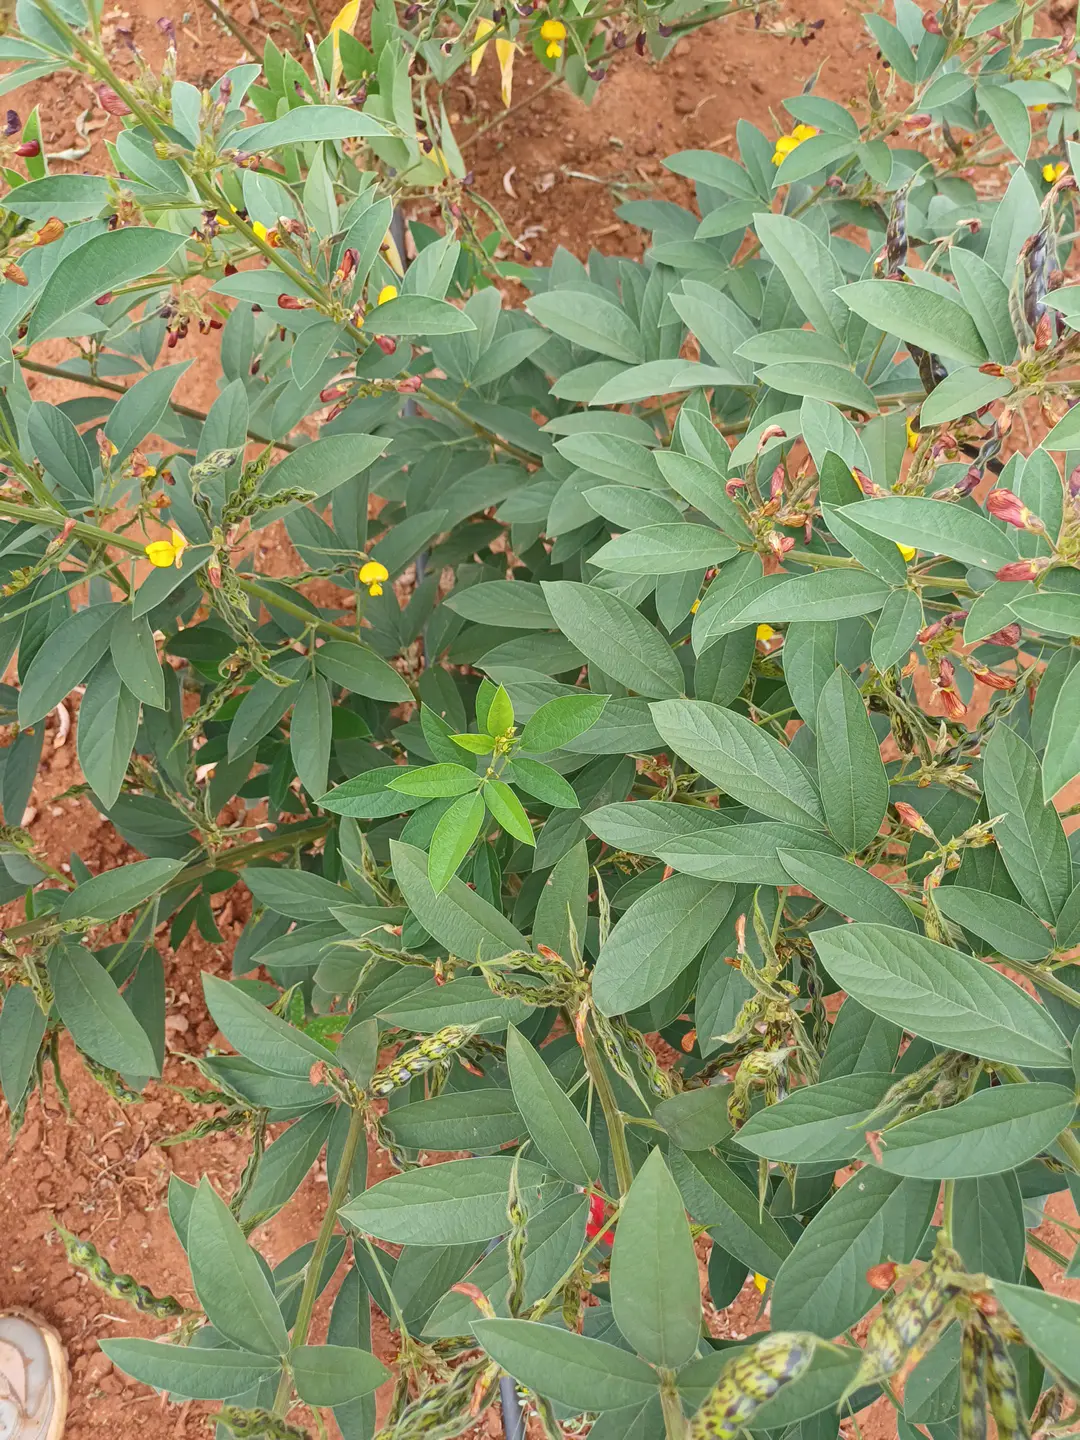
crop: pigeonpea
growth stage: flowering
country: Kenya
